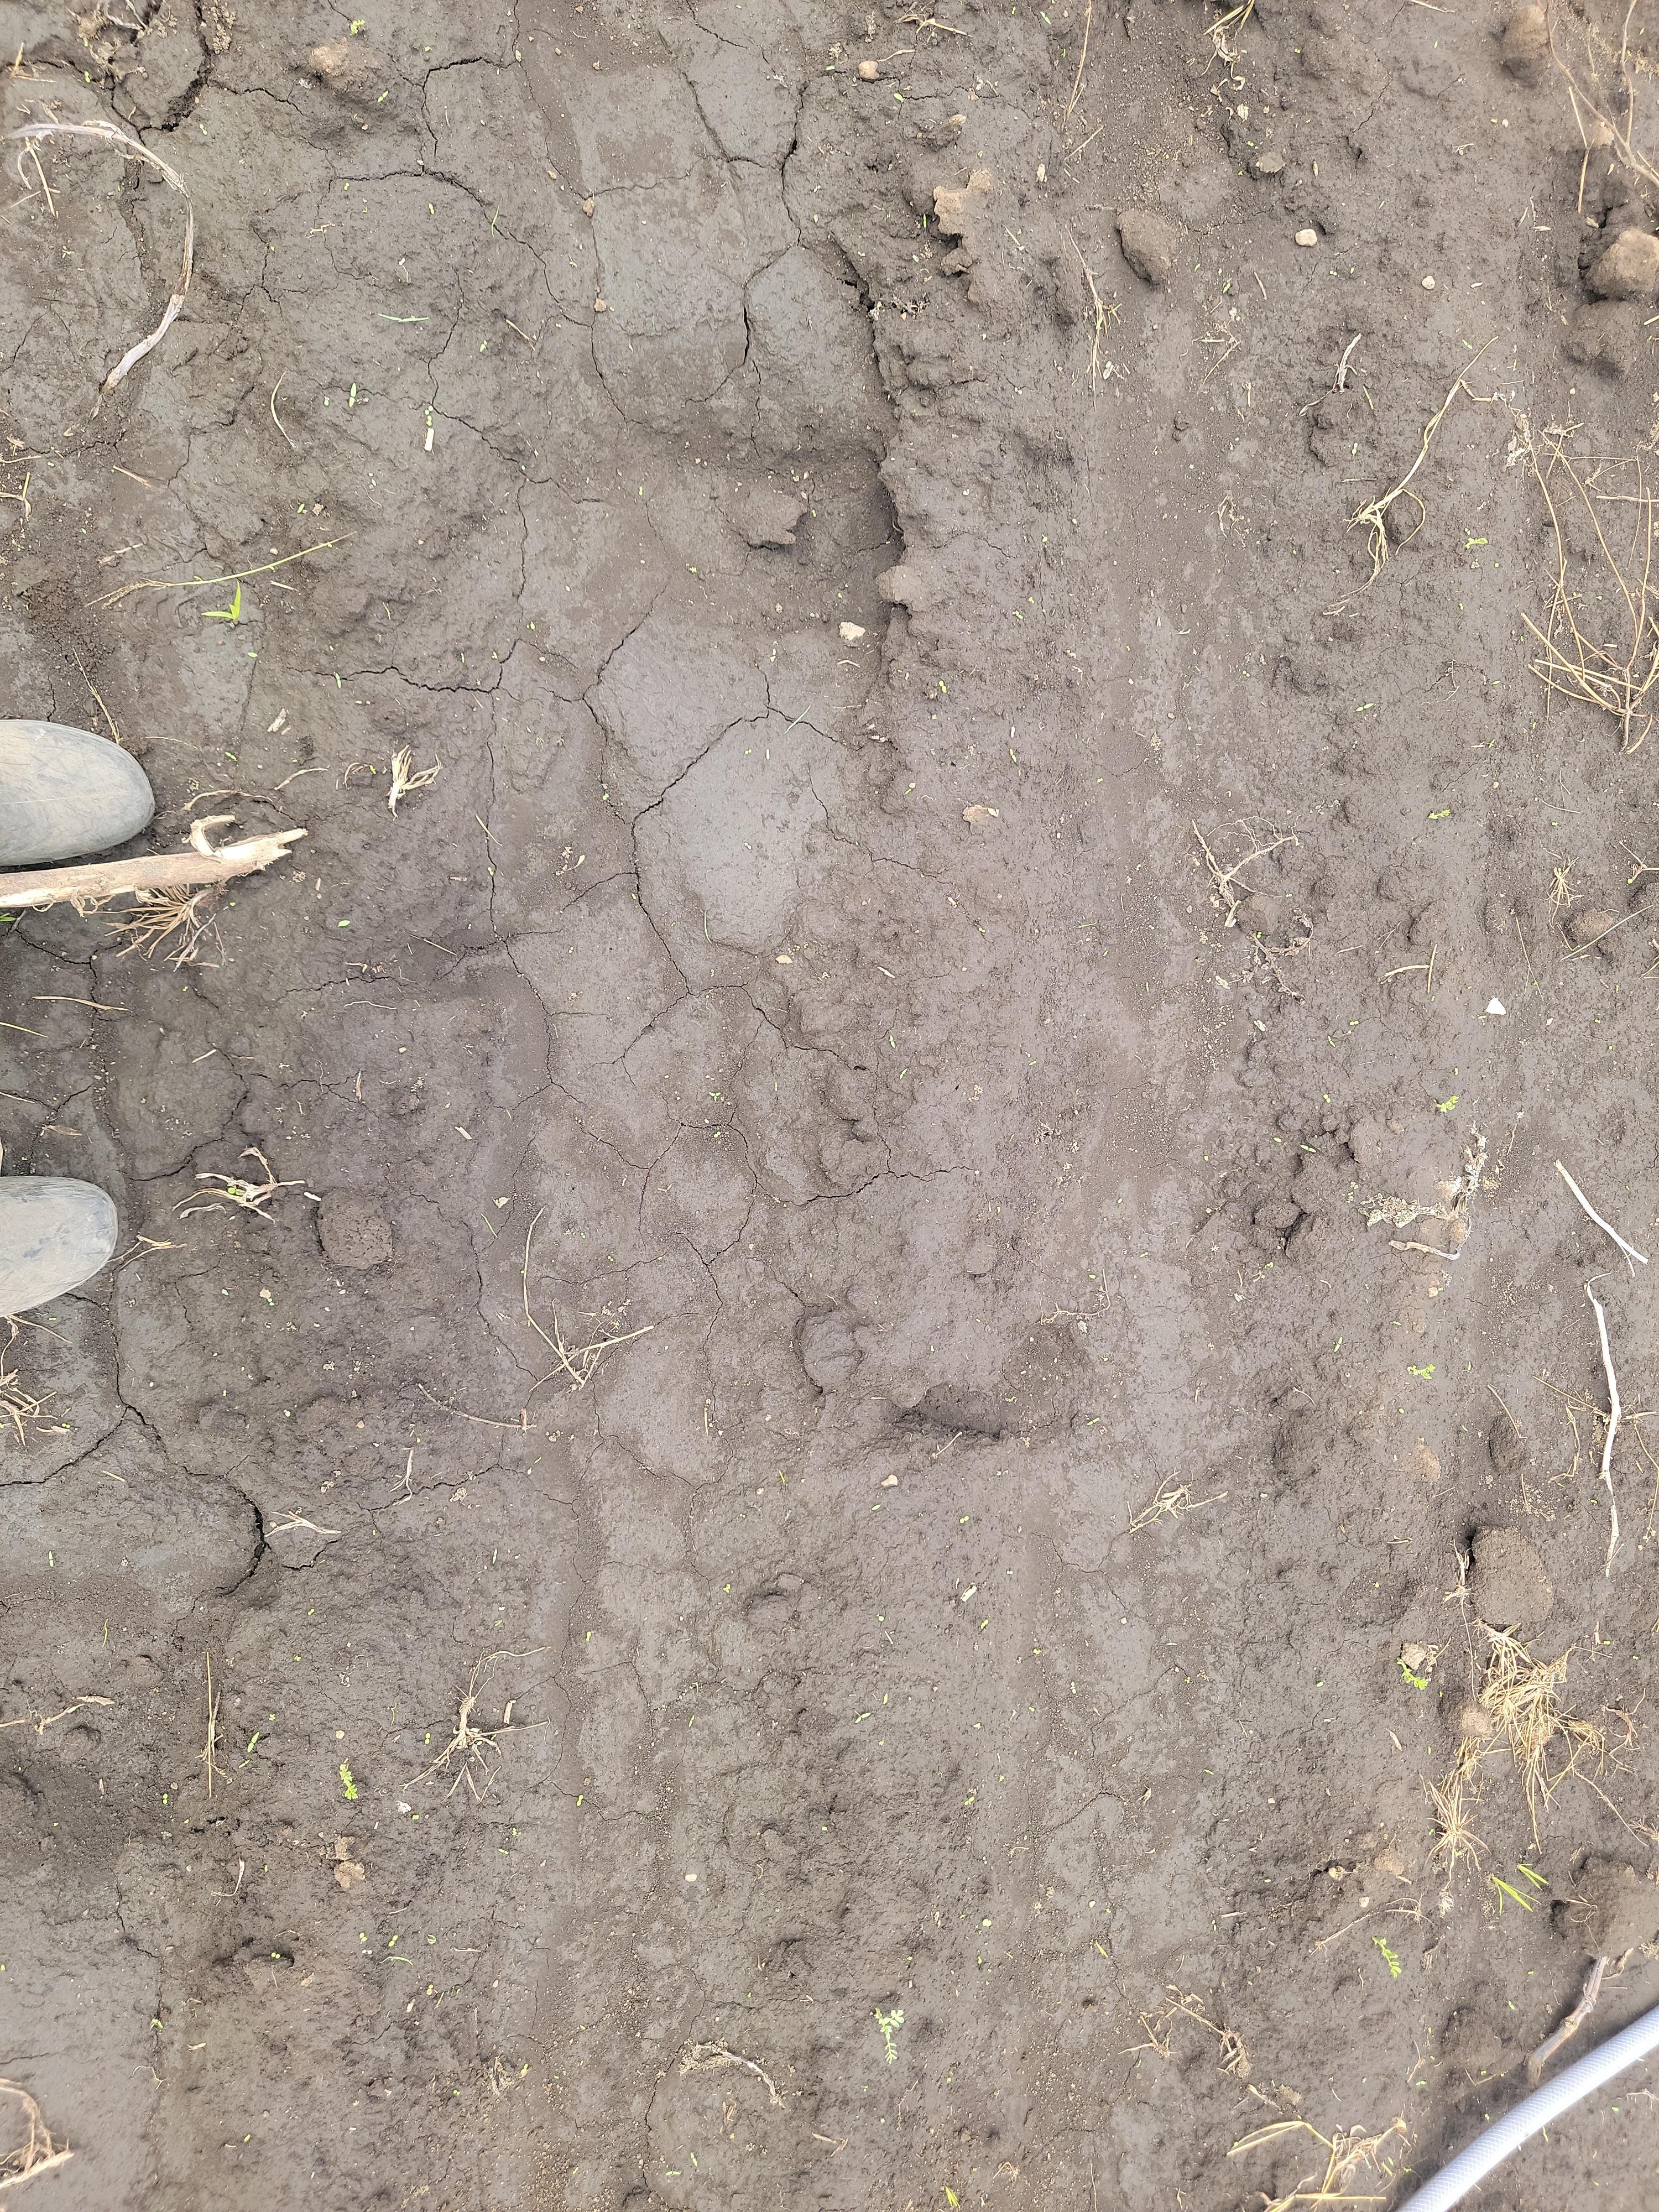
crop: chickpea
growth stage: emergence
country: Tanzania
